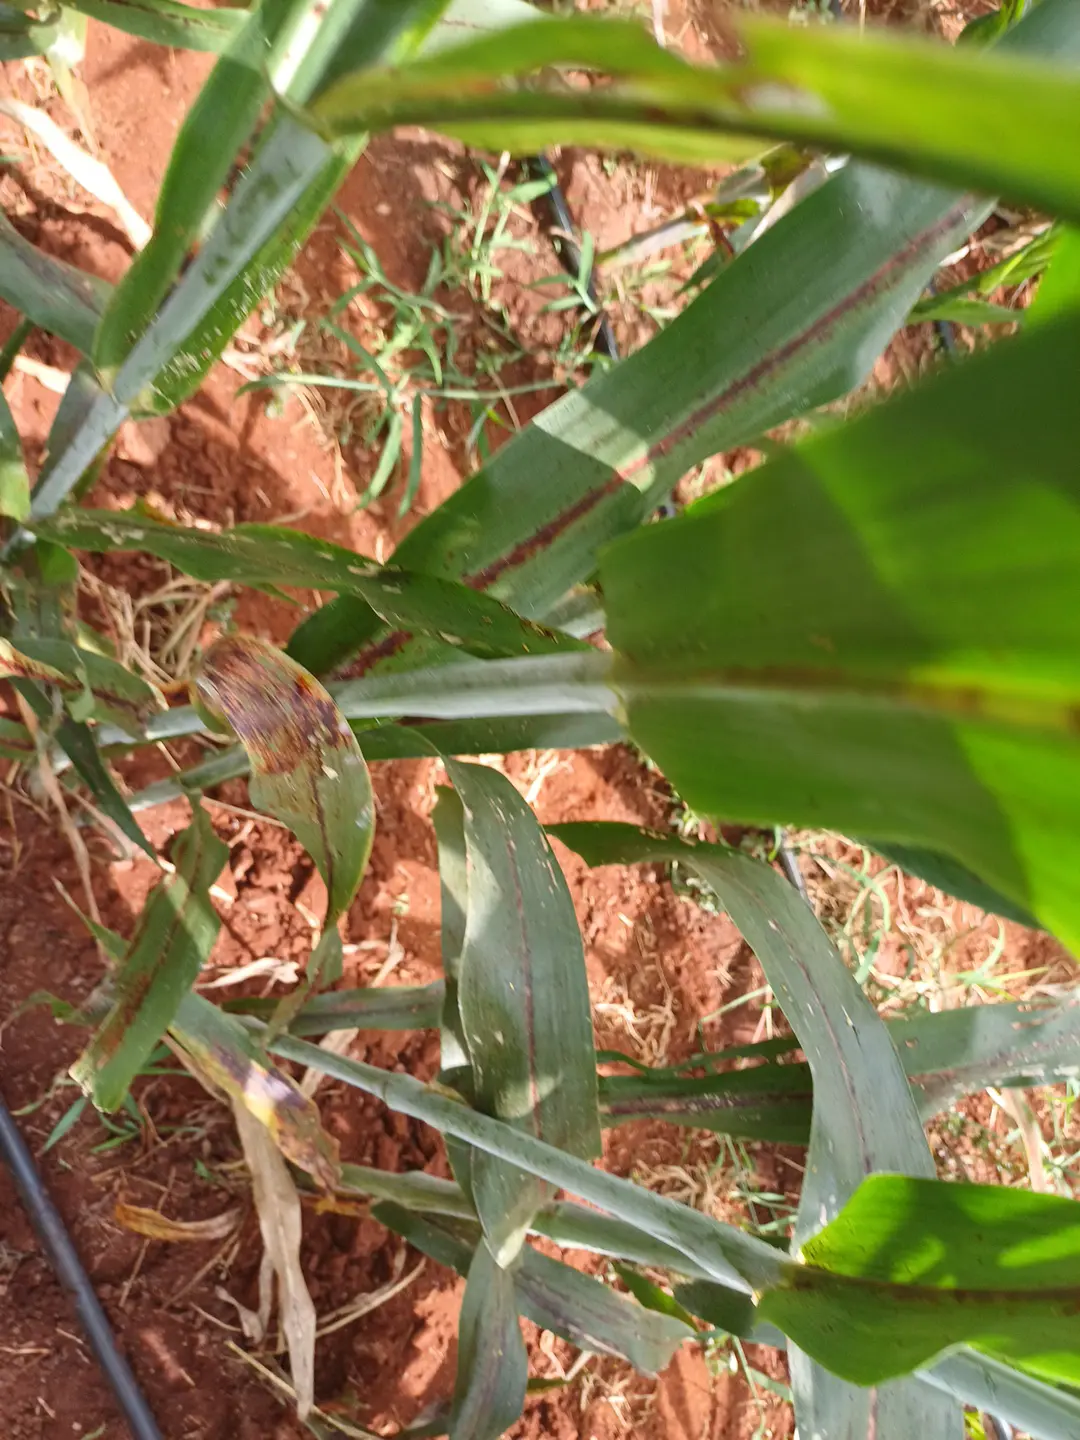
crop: sorghum
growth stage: filling grain
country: Kenya
